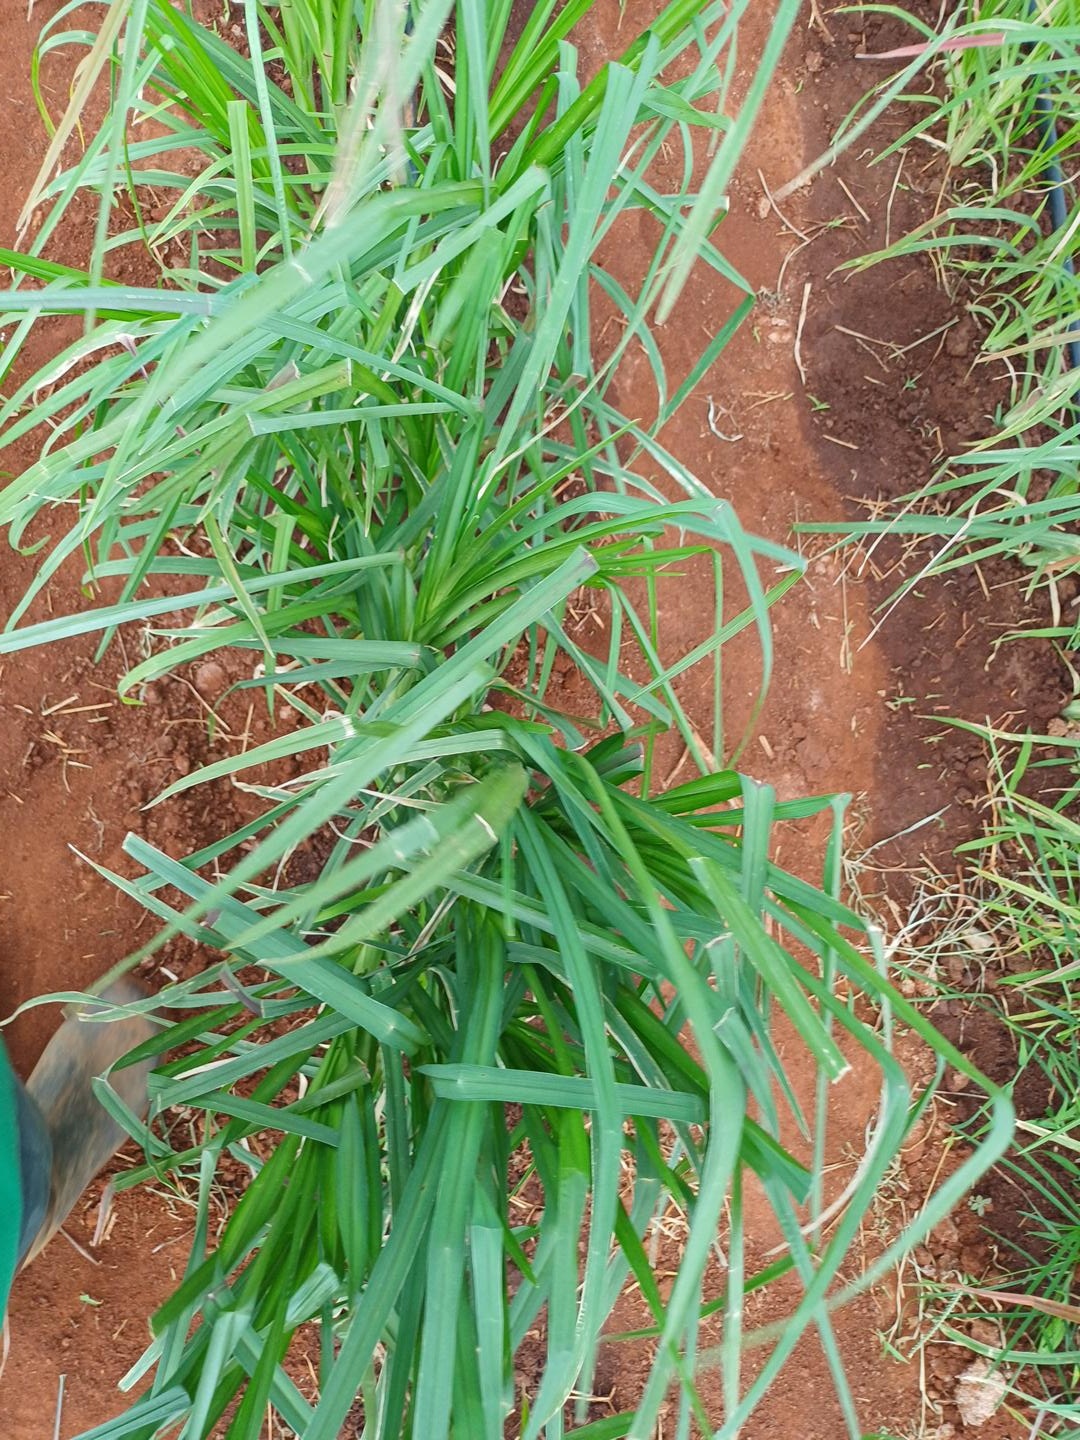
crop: finger millet
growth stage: vegetative
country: Kenya
